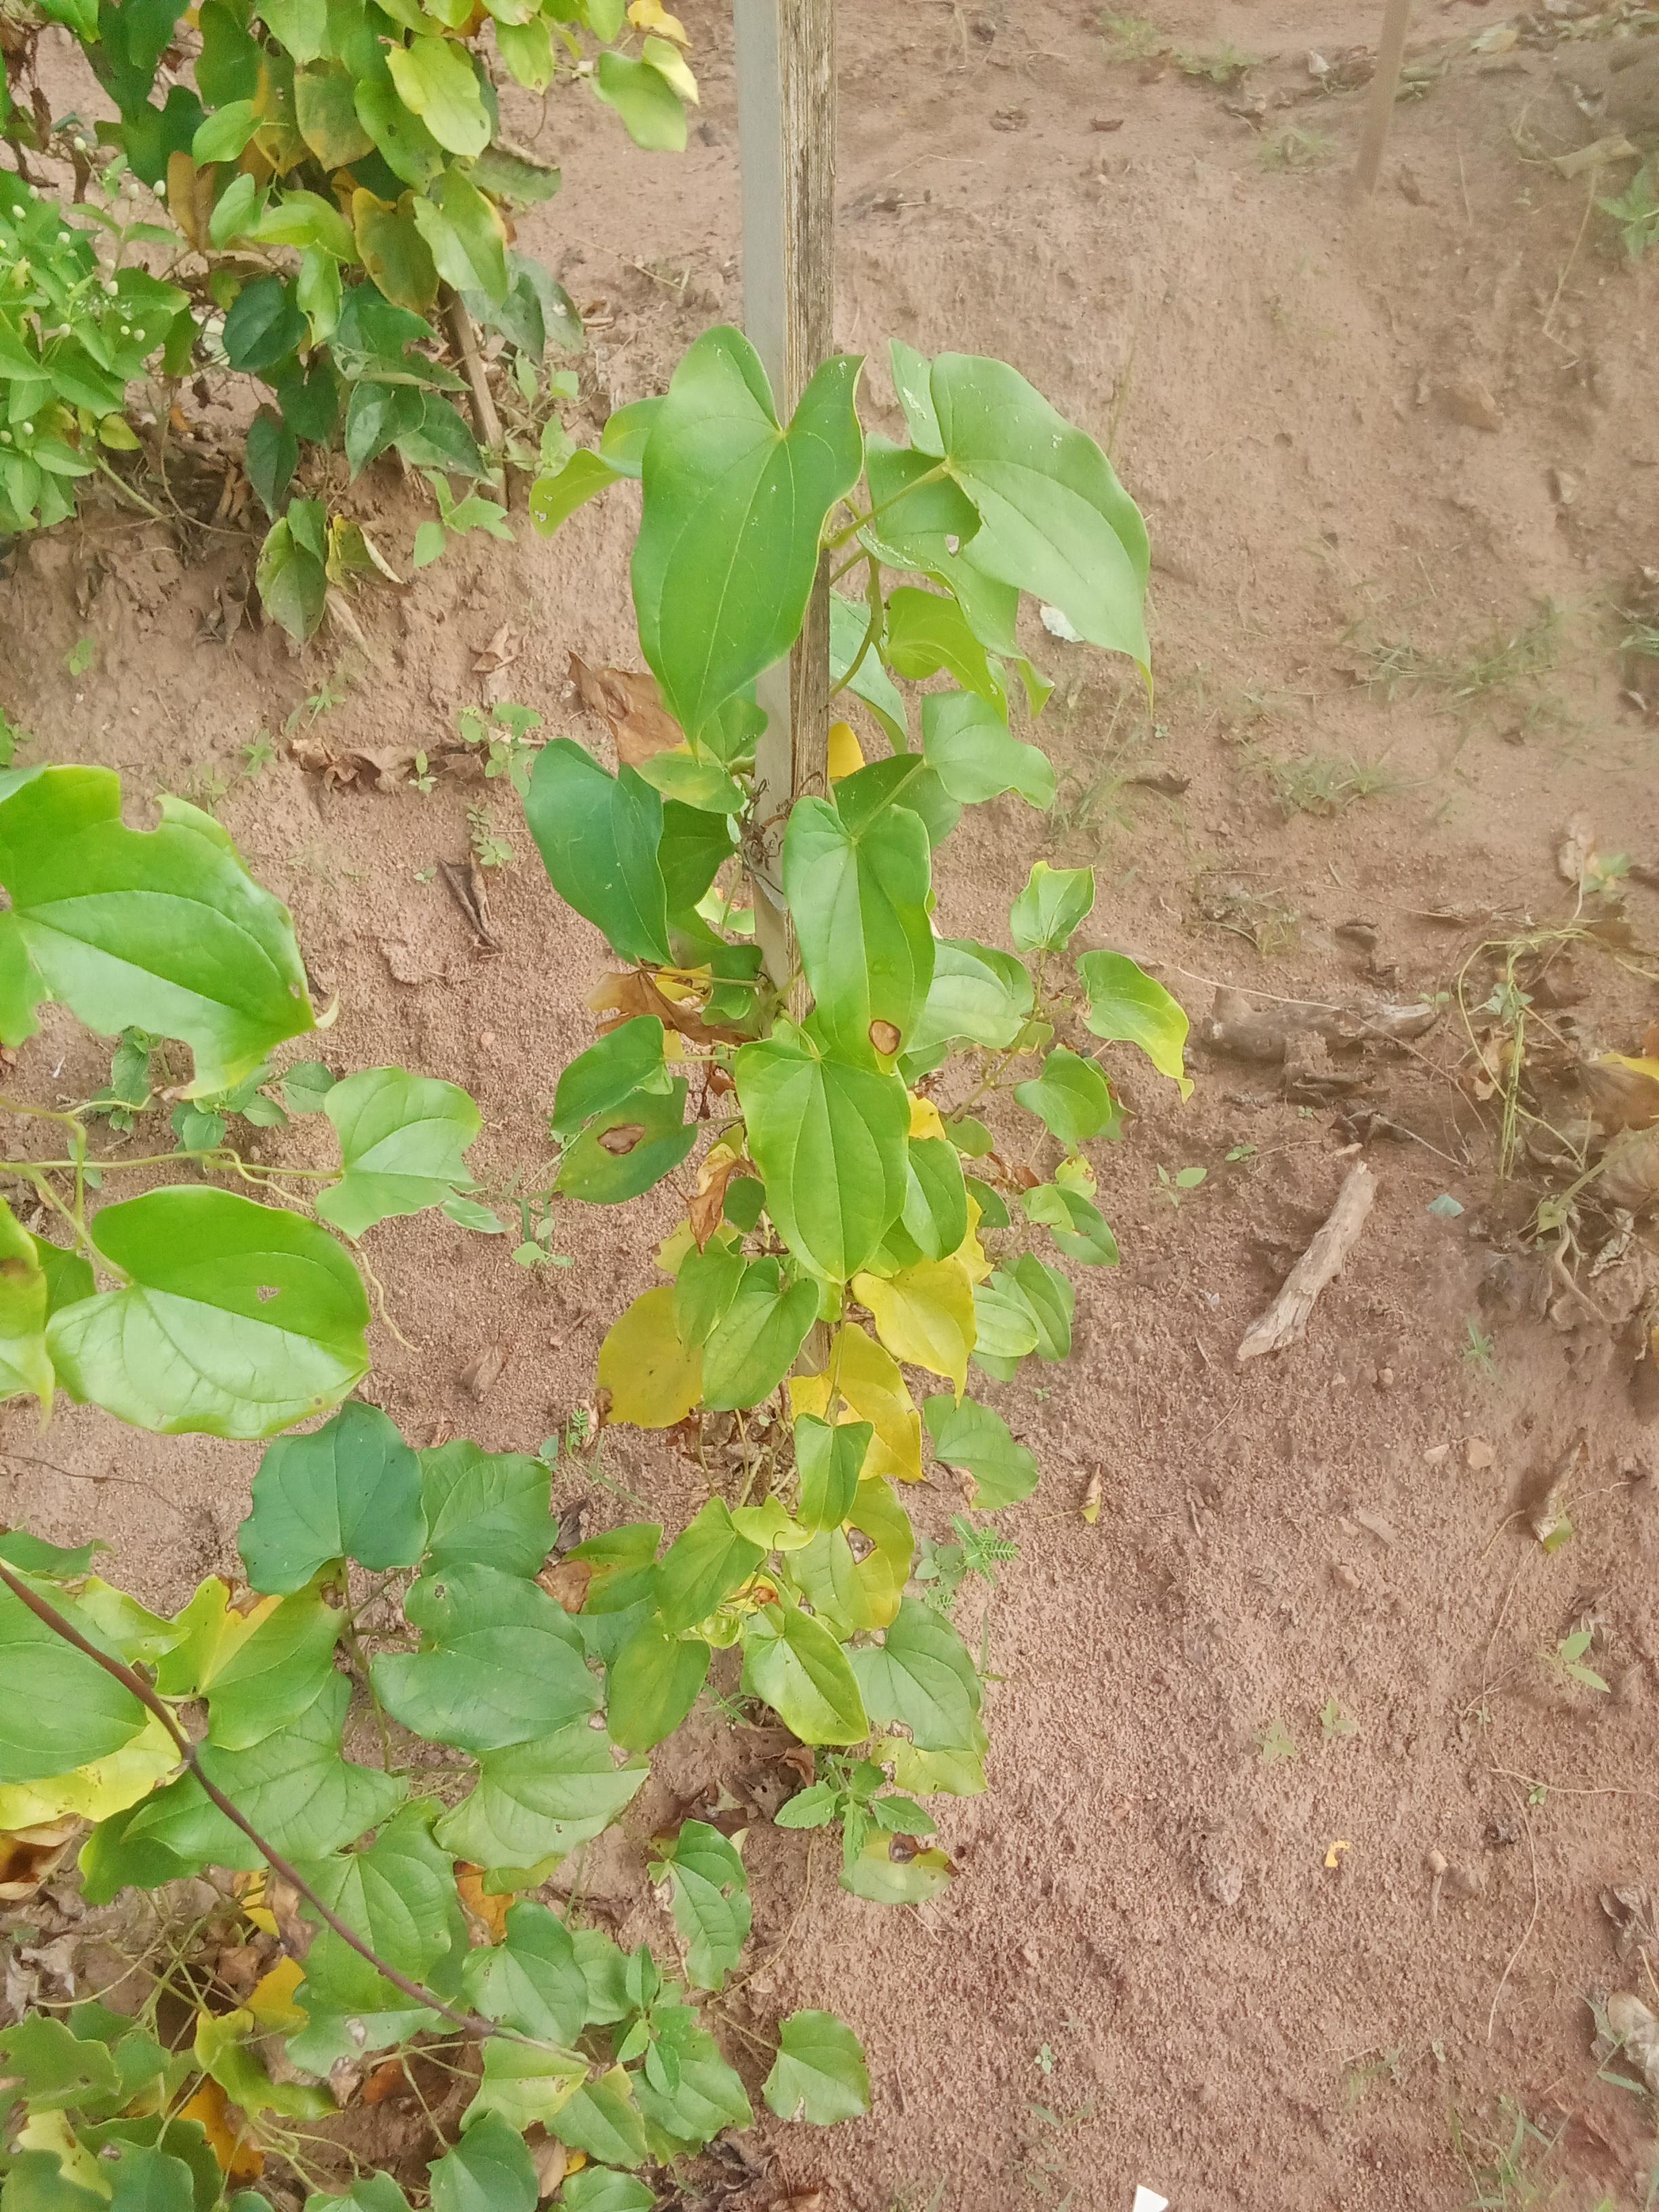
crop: yam
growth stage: vegetative
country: Nigeria
